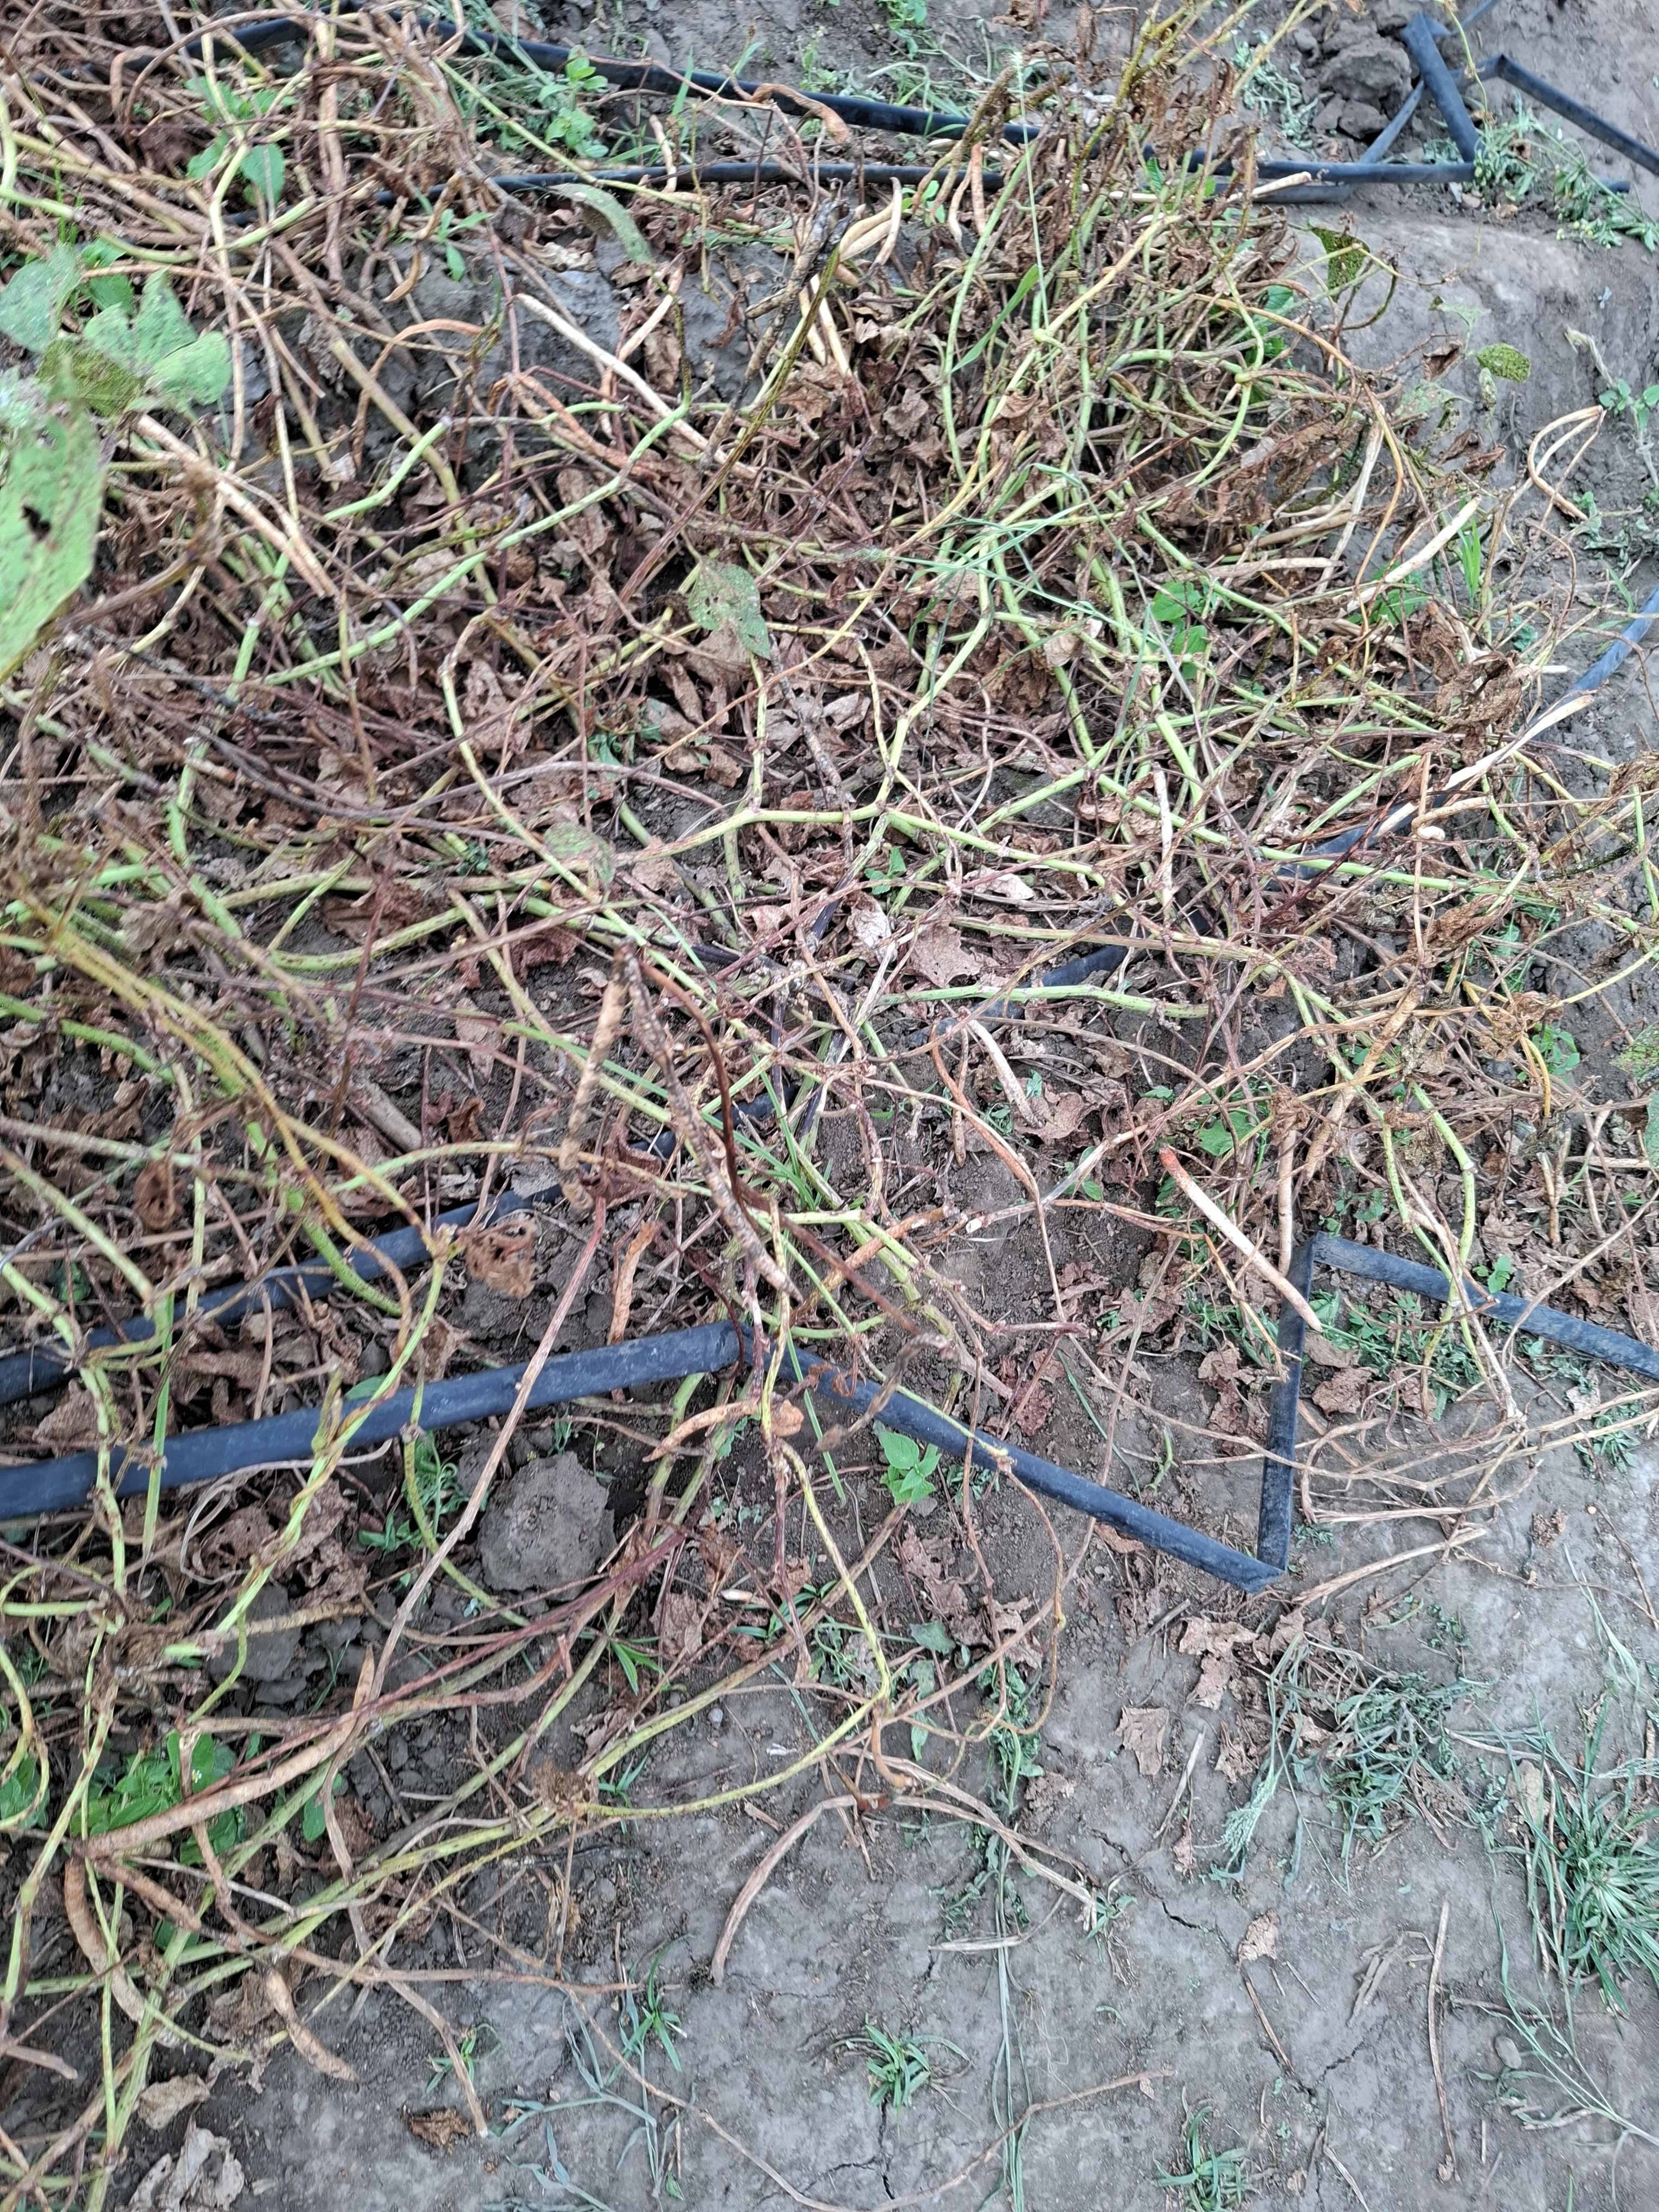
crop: cowpea
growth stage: development pod
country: Tanzania
